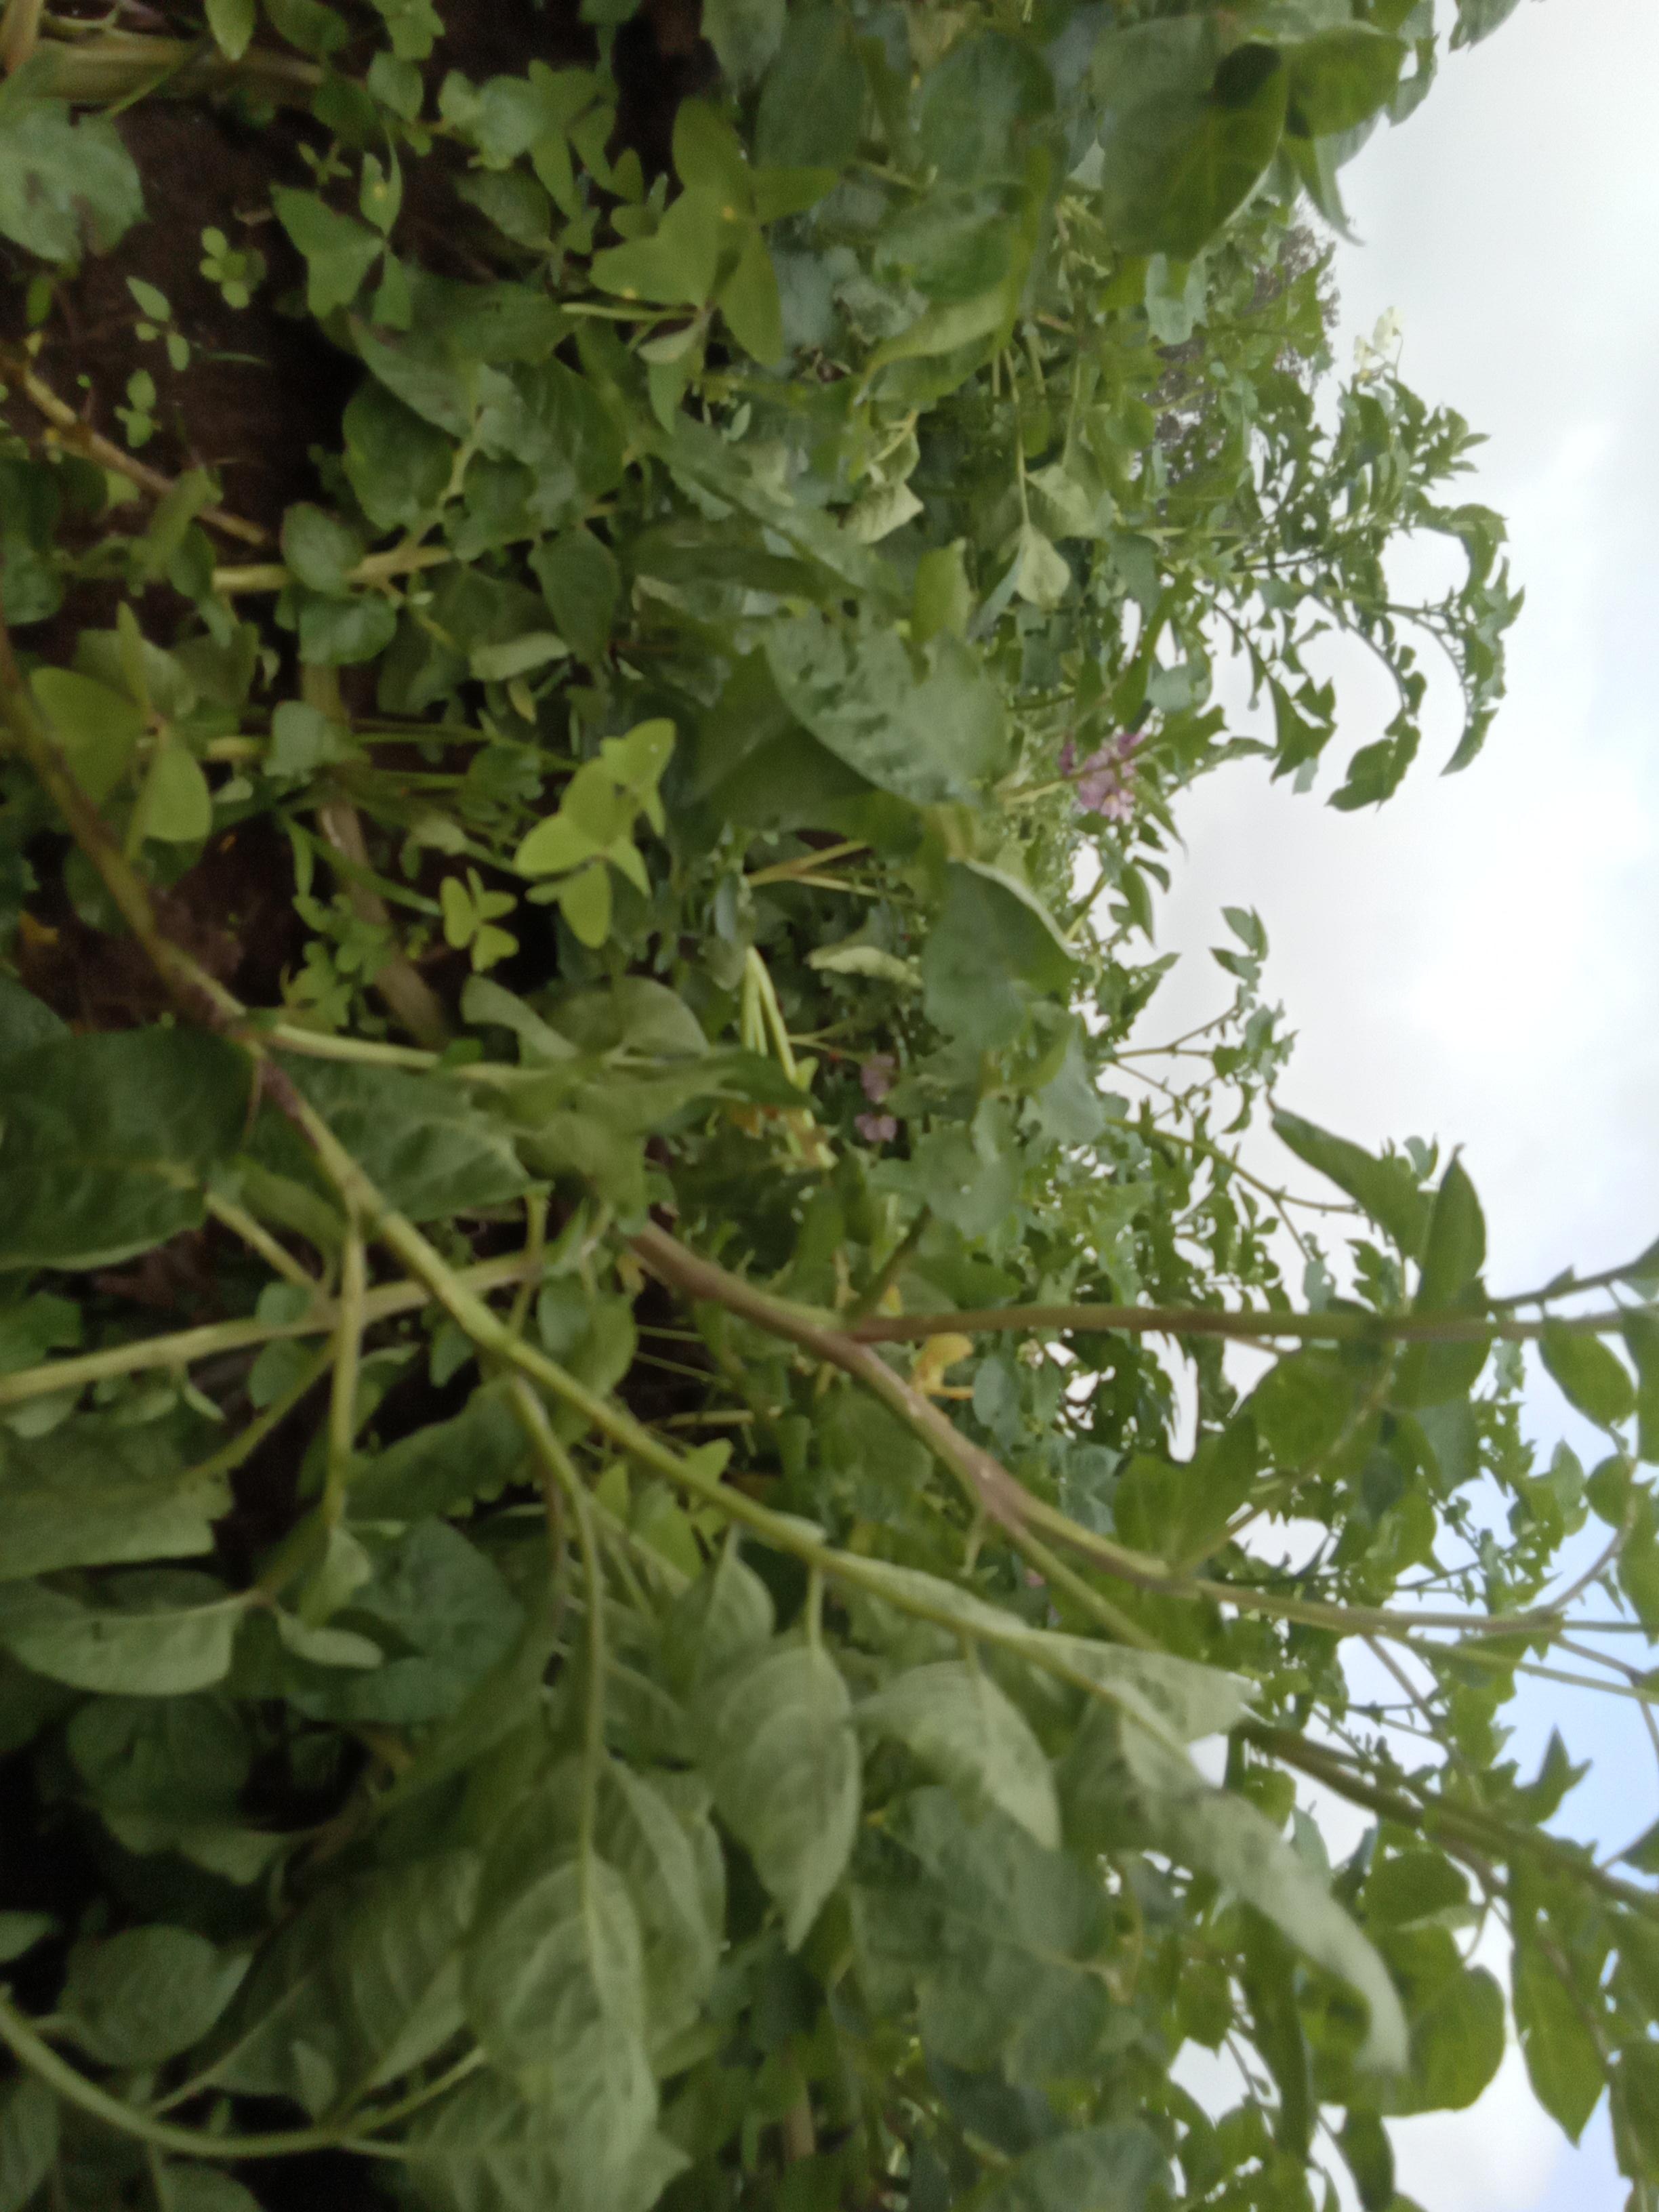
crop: potato
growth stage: flowering
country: Kenya
